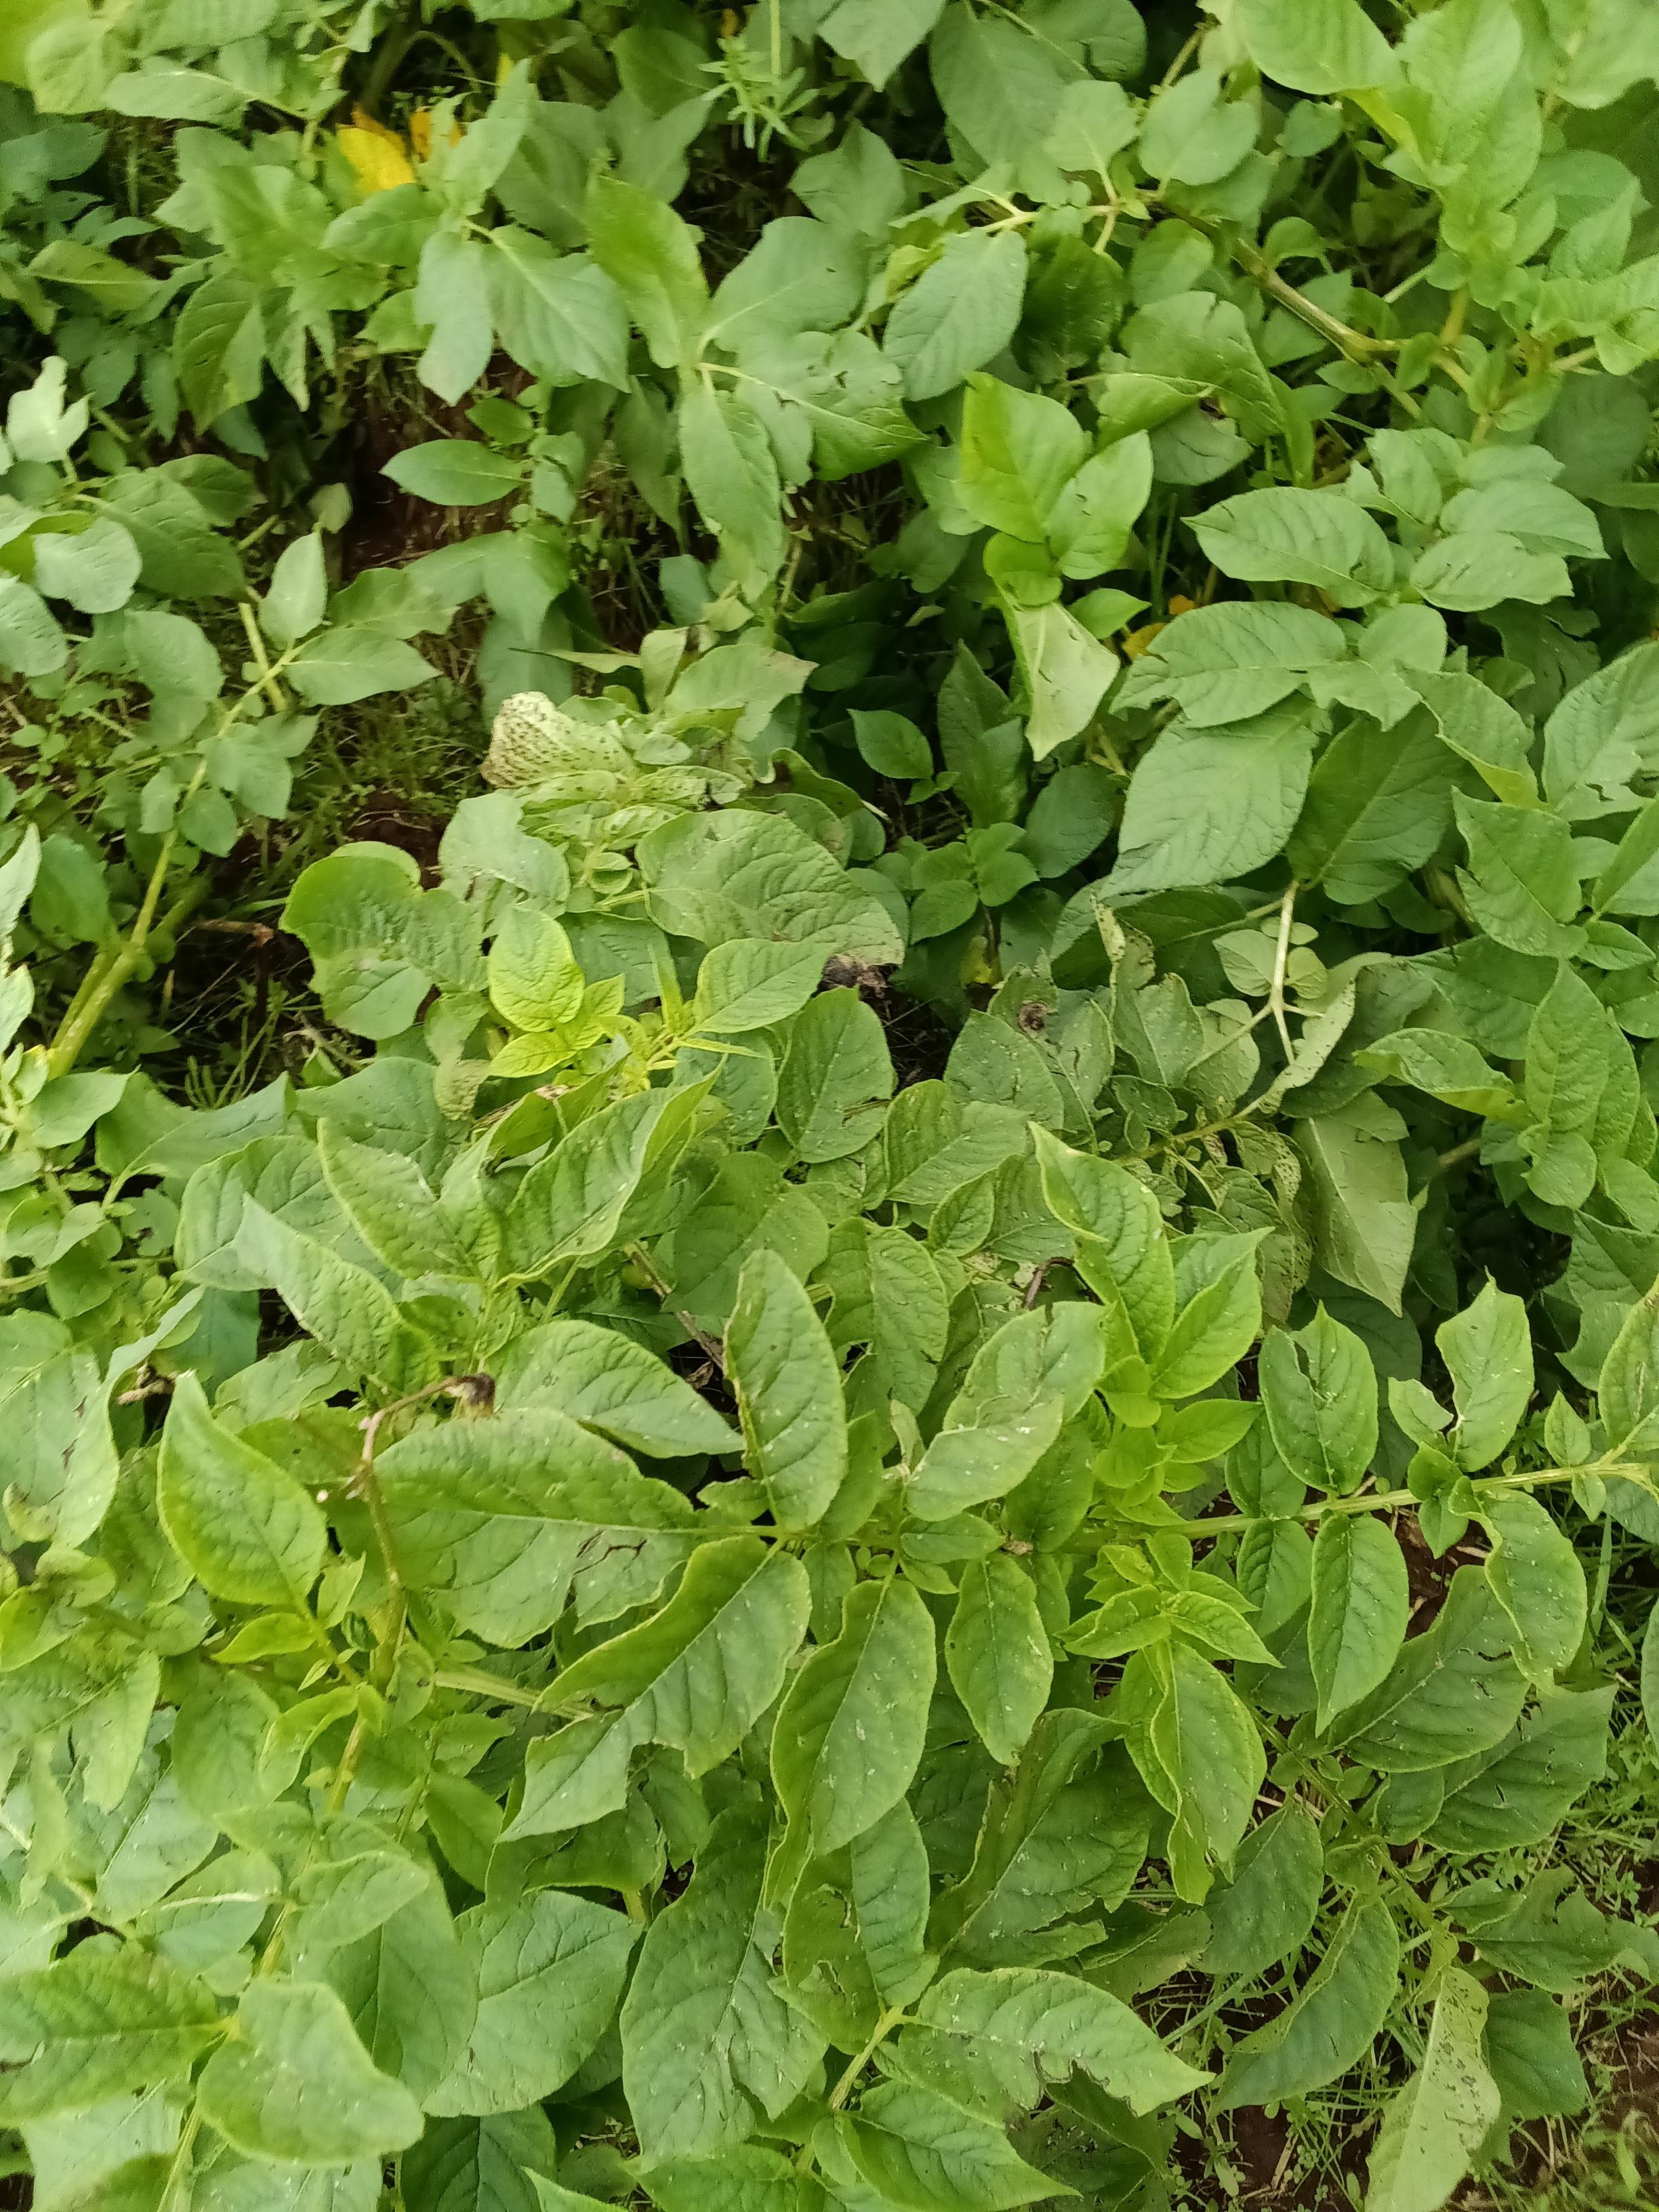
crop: potato
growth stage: vegetative
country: Kenya
